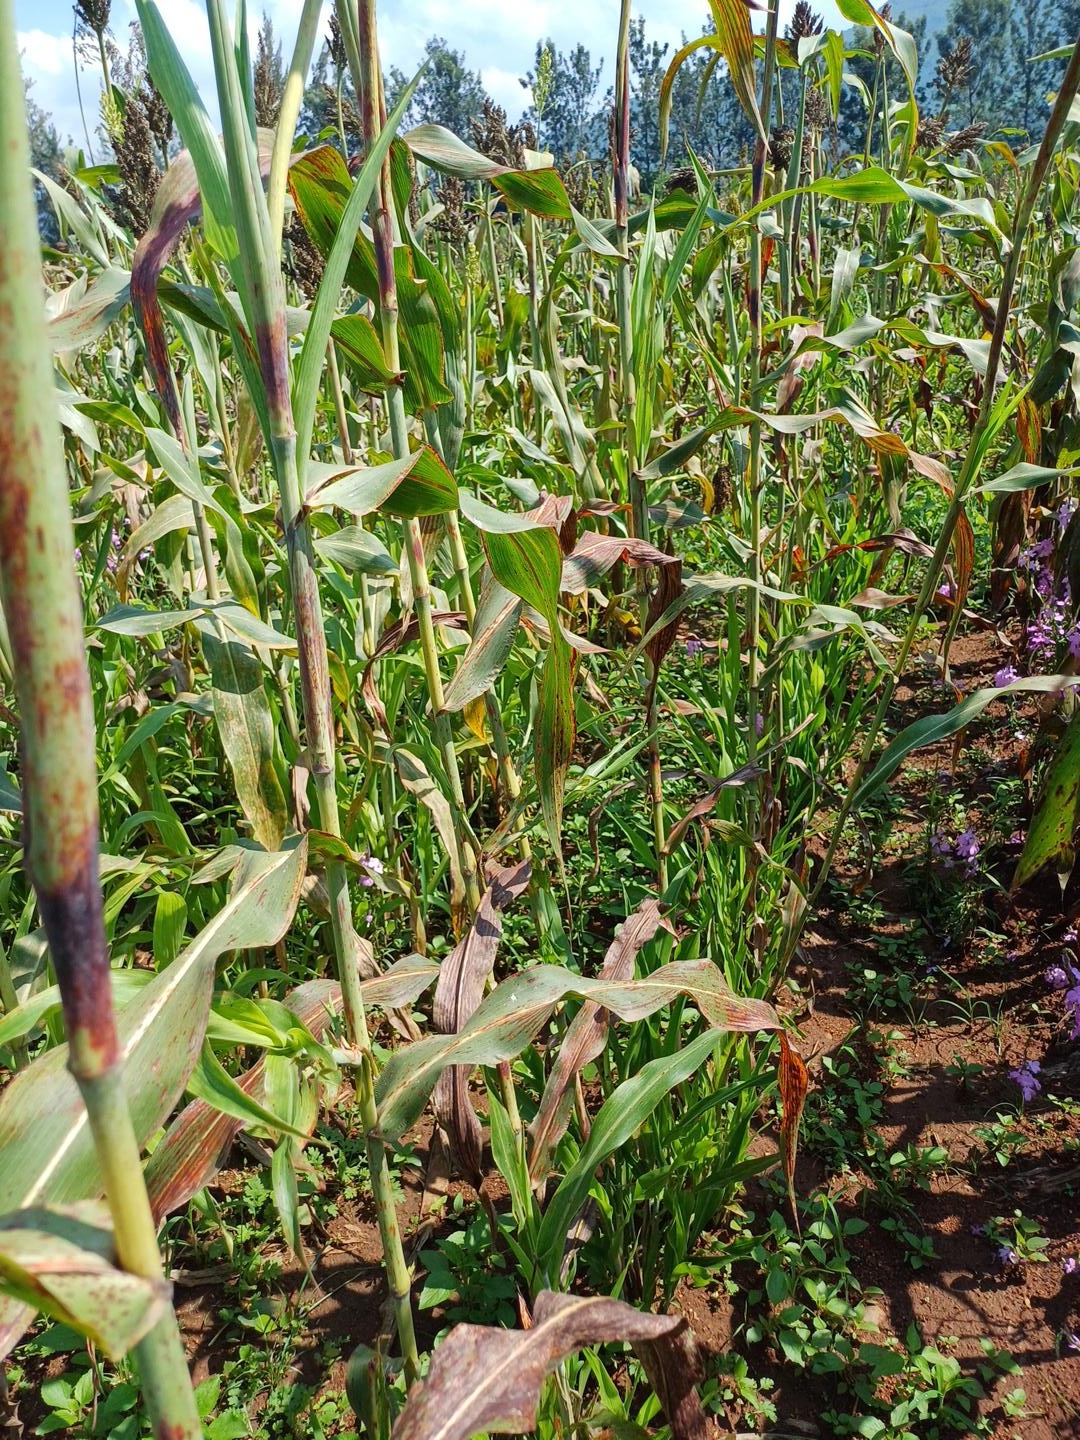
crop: sorghum
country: Kenya
